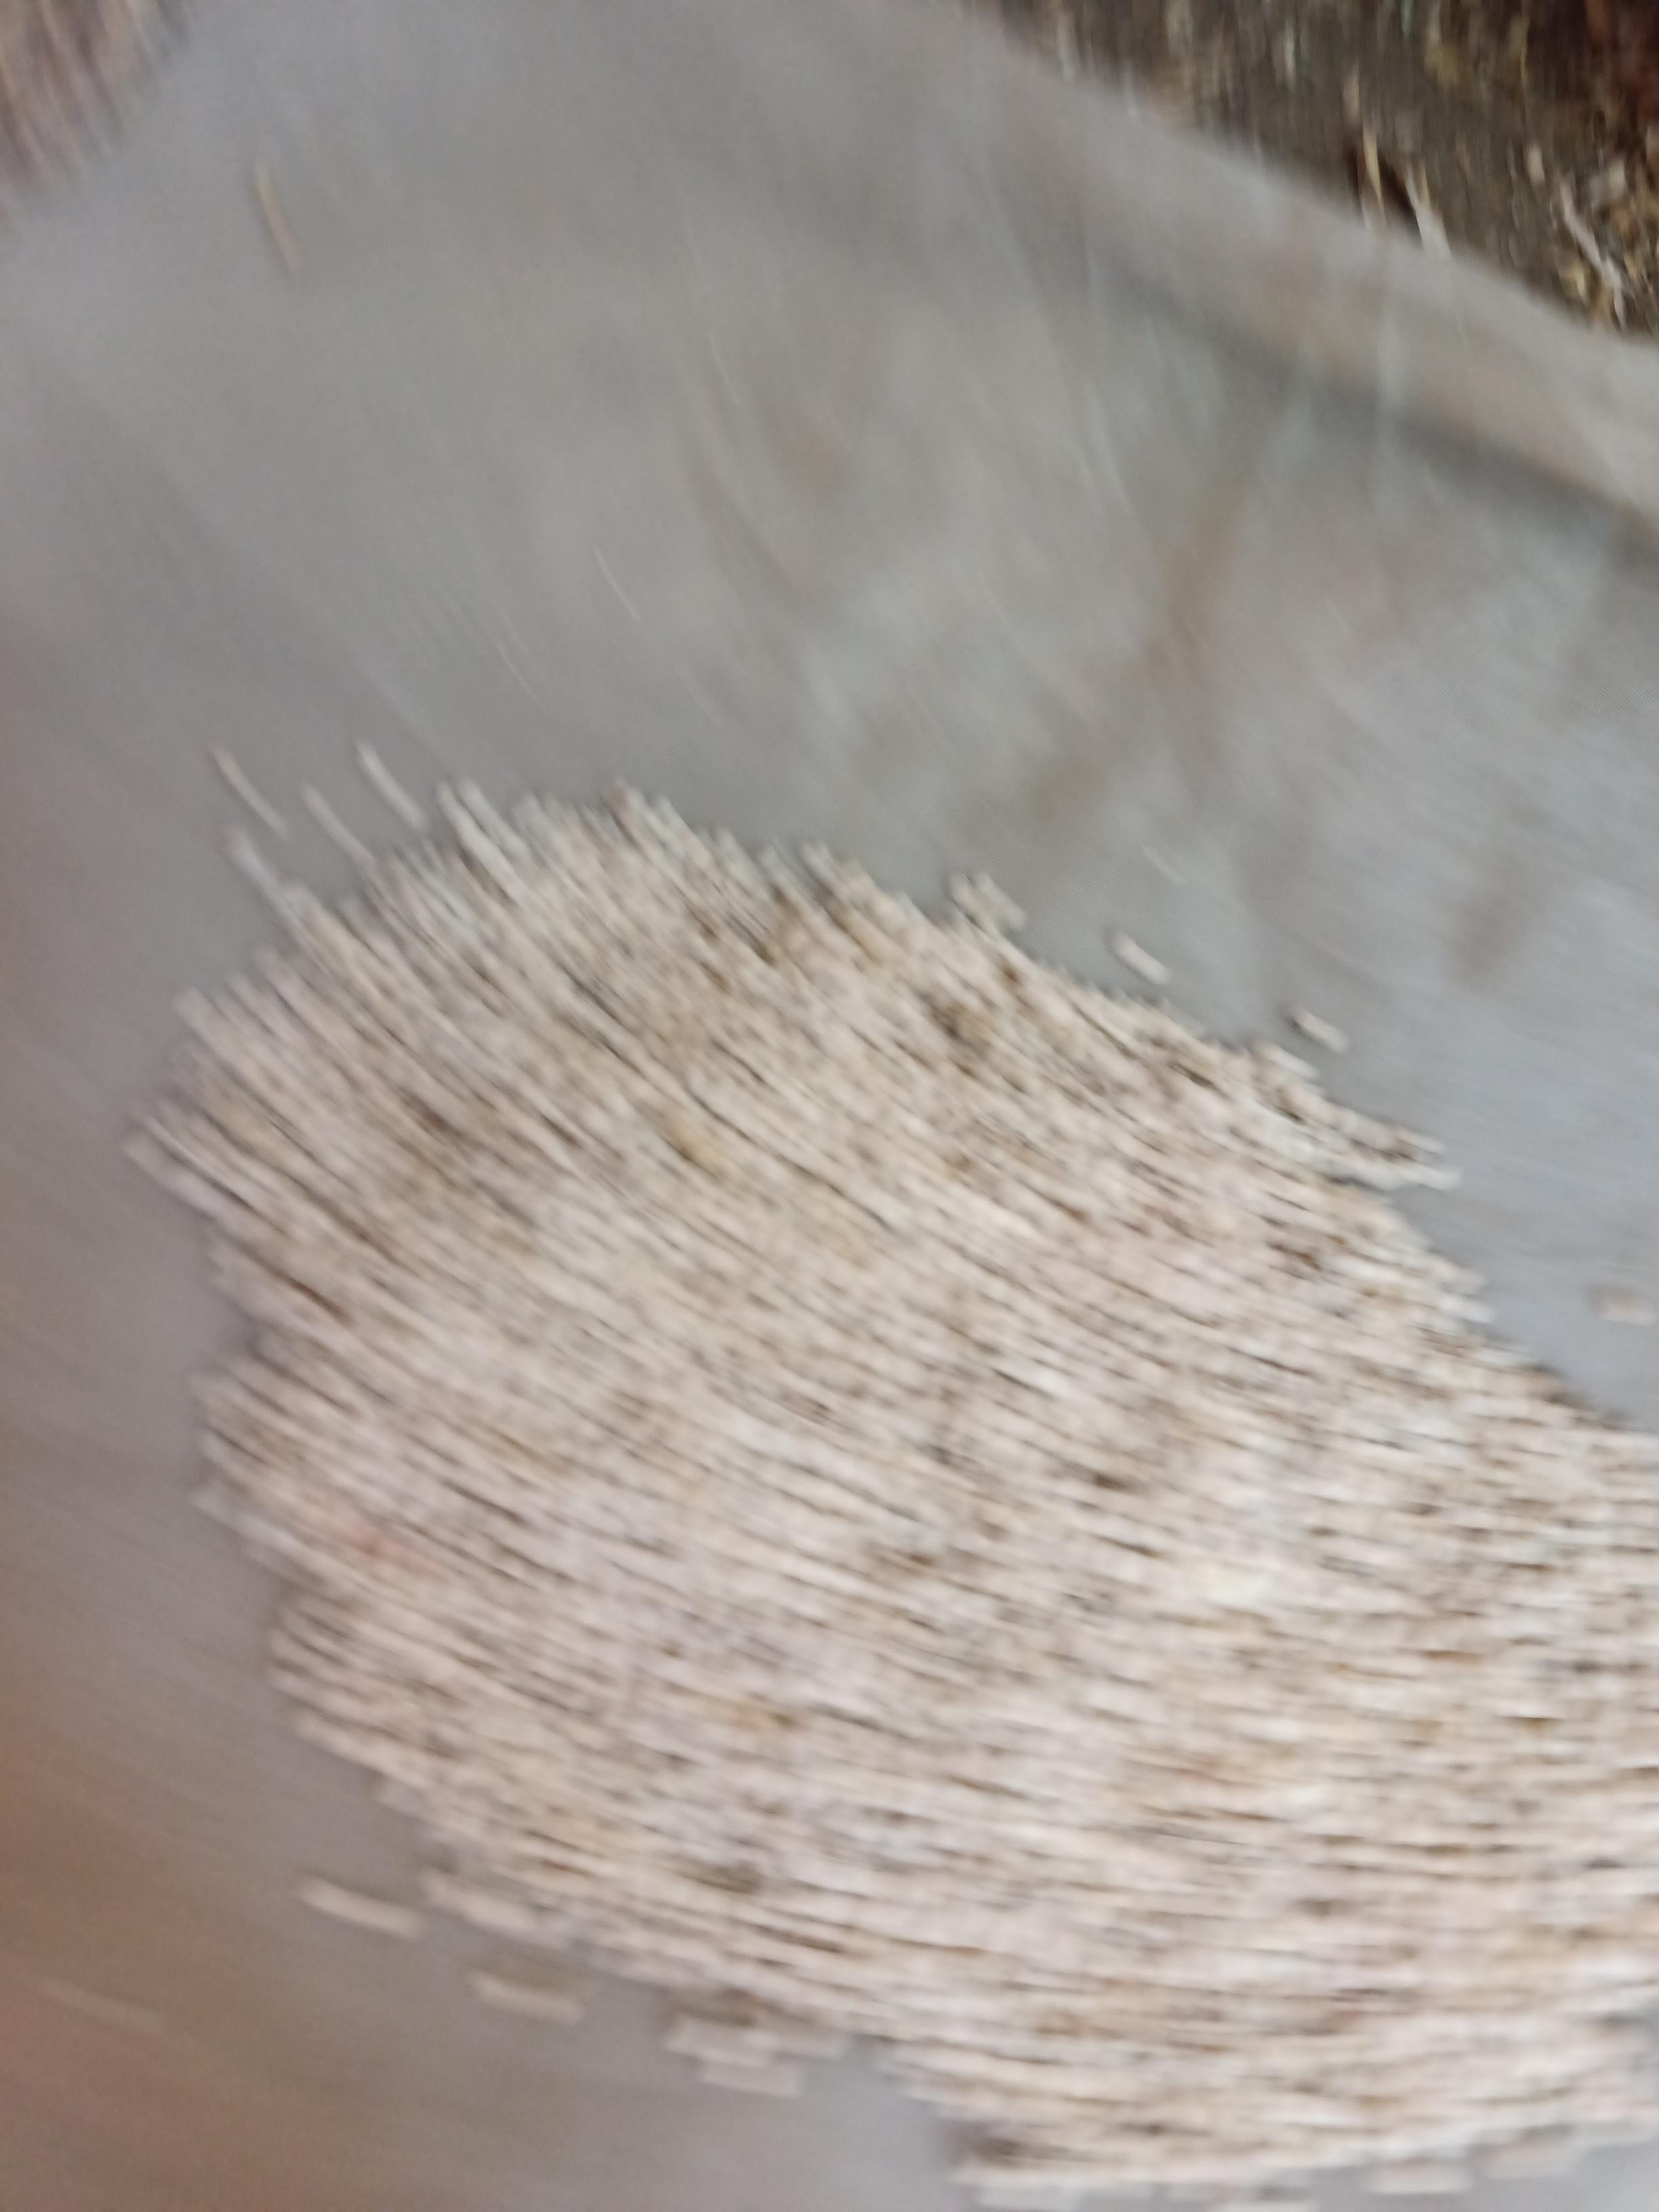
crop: cowpea
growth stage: harvest
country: Nigeria
